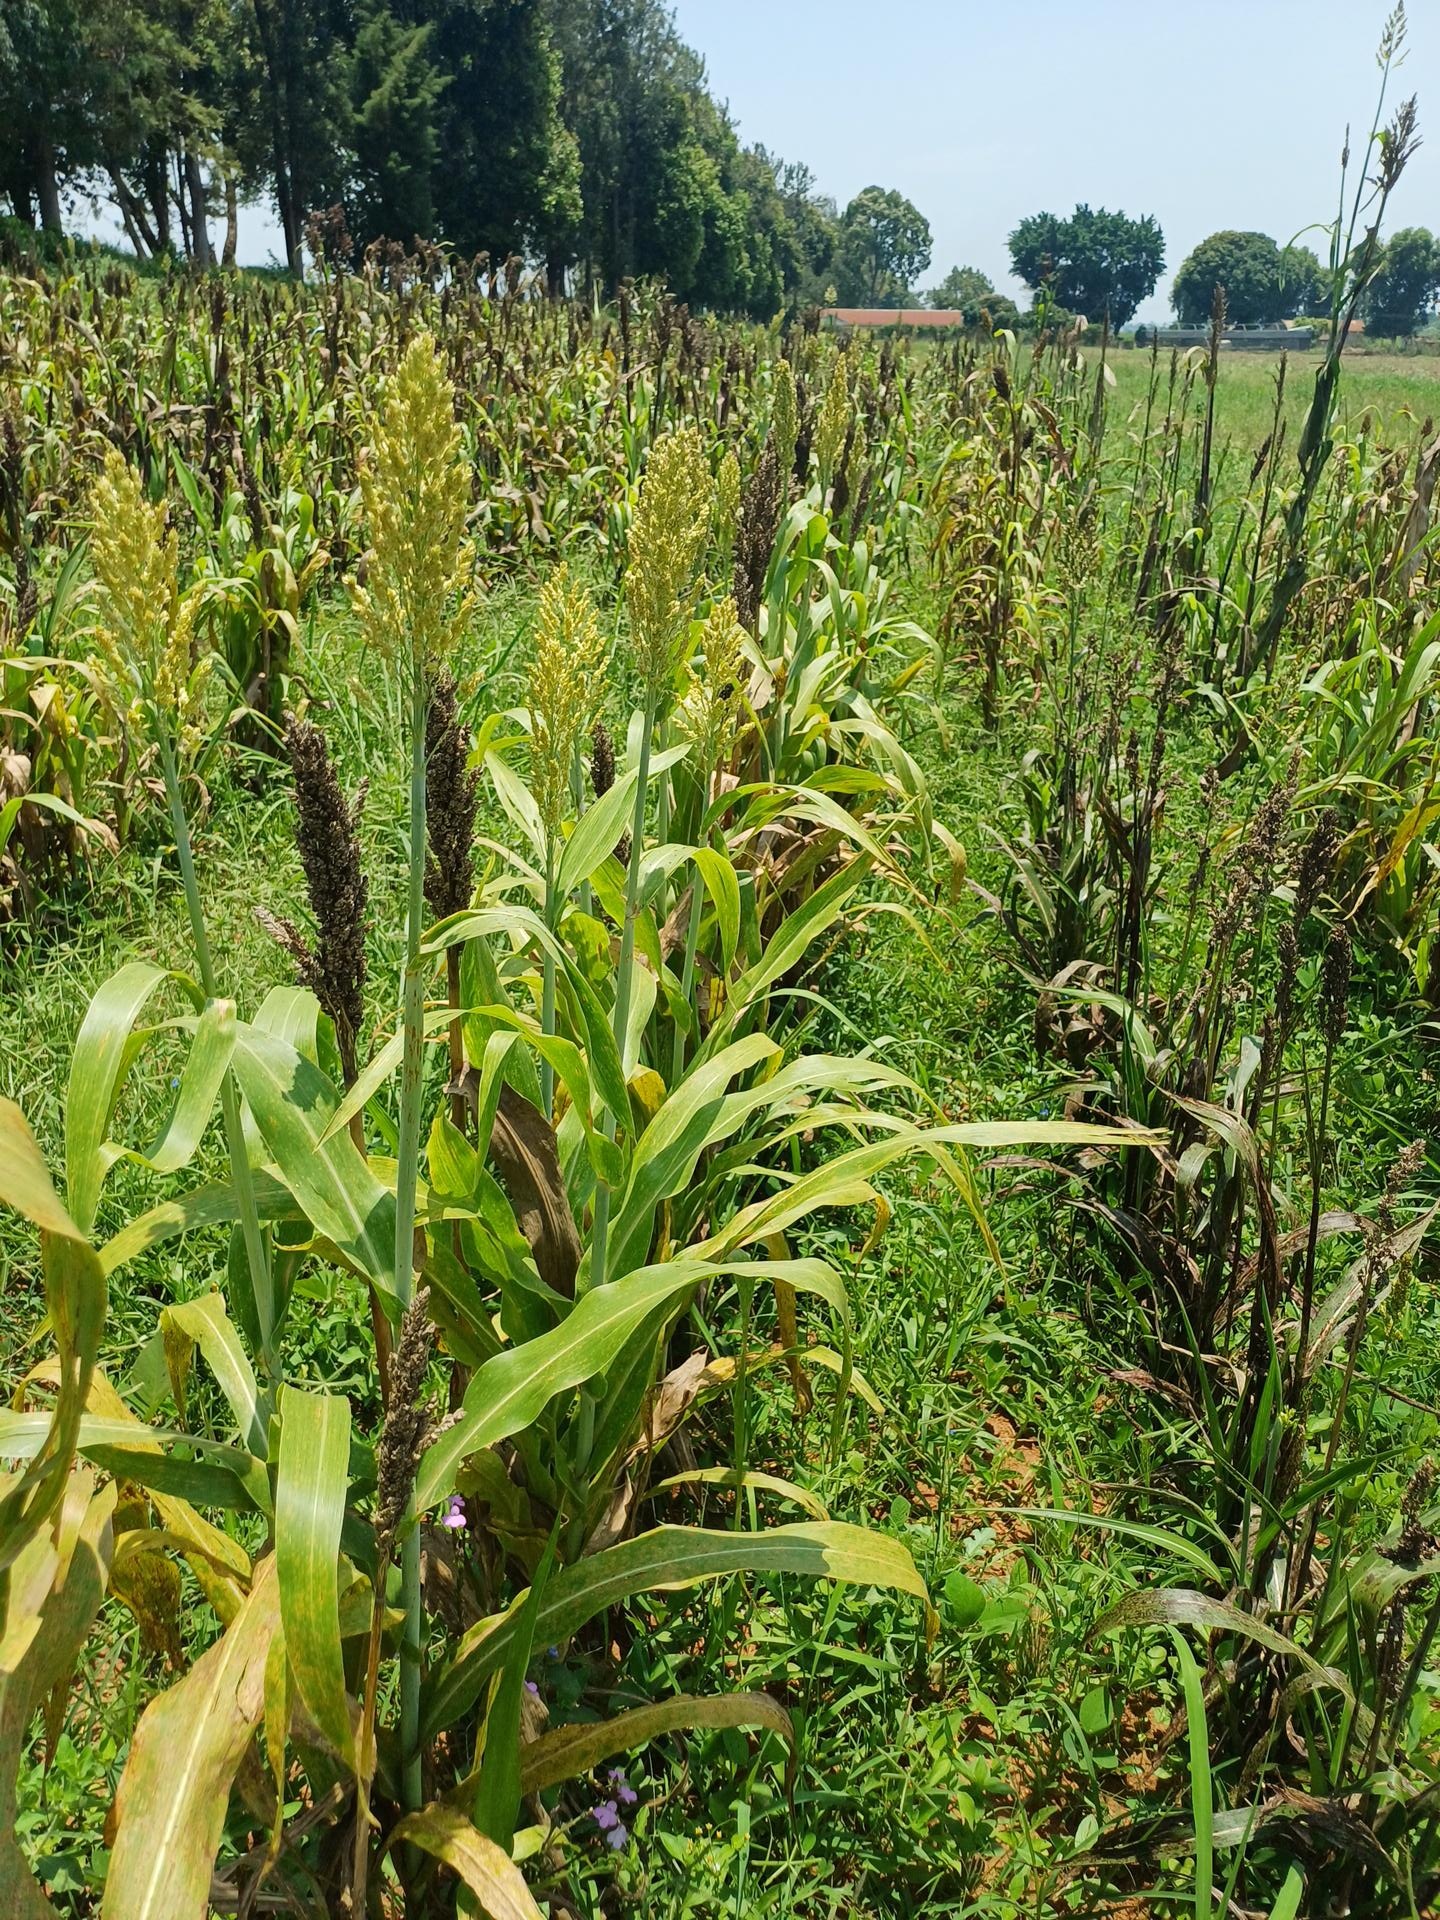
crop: sorghum
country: Kenya
